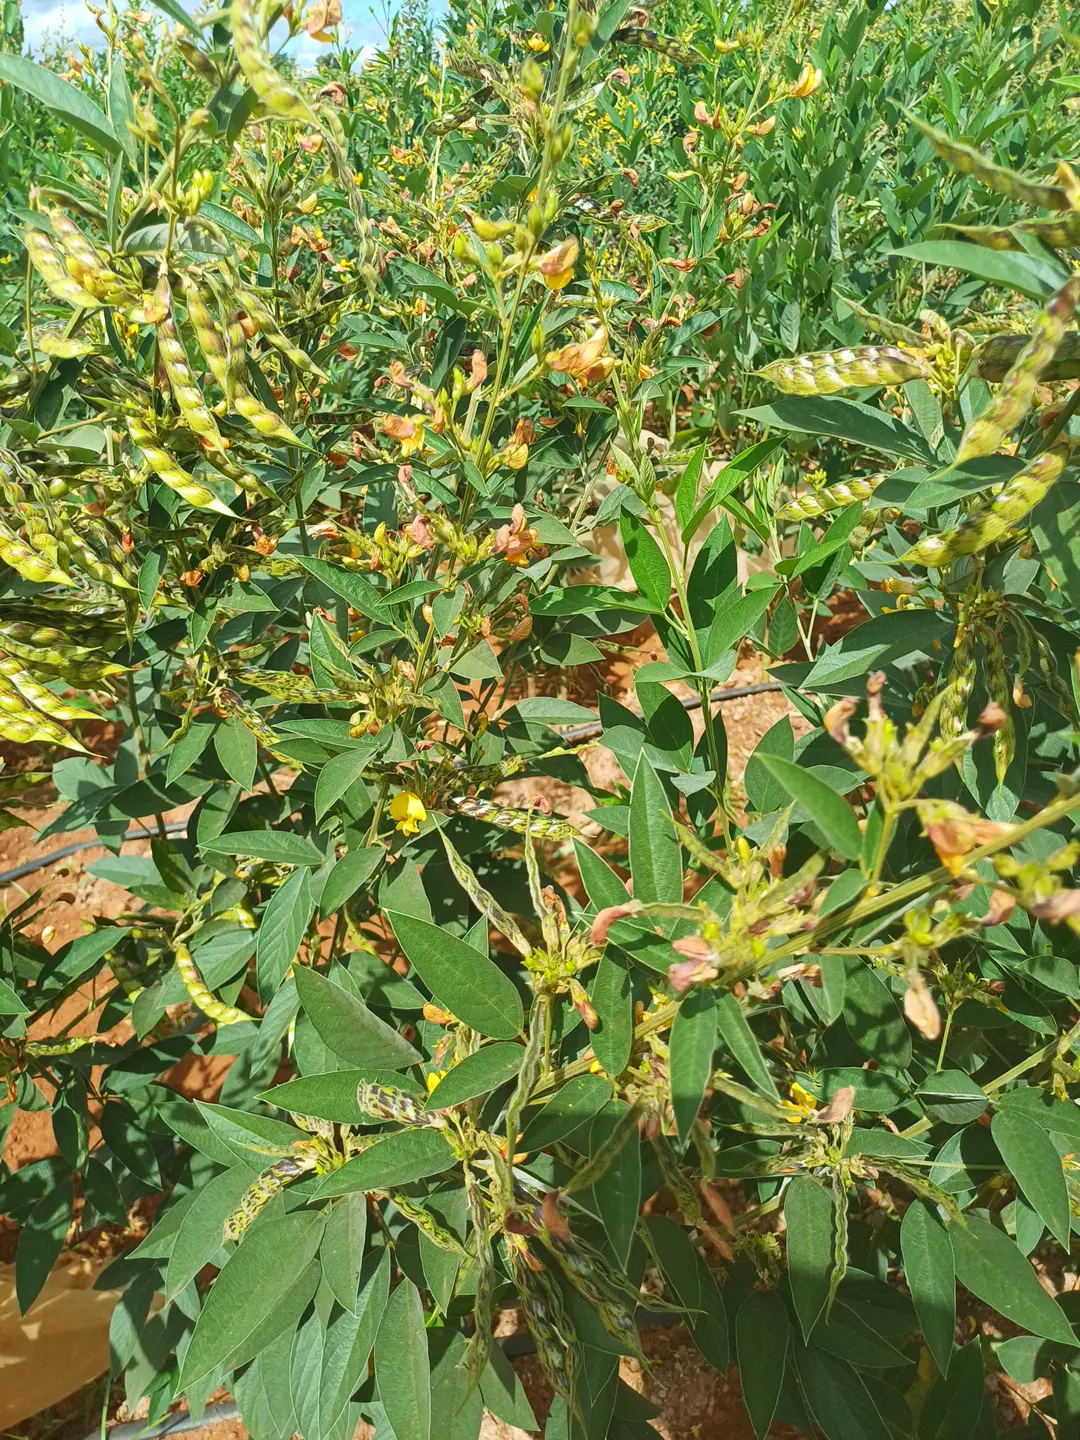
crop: pigeonpea
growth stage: development pod
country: Kenya
